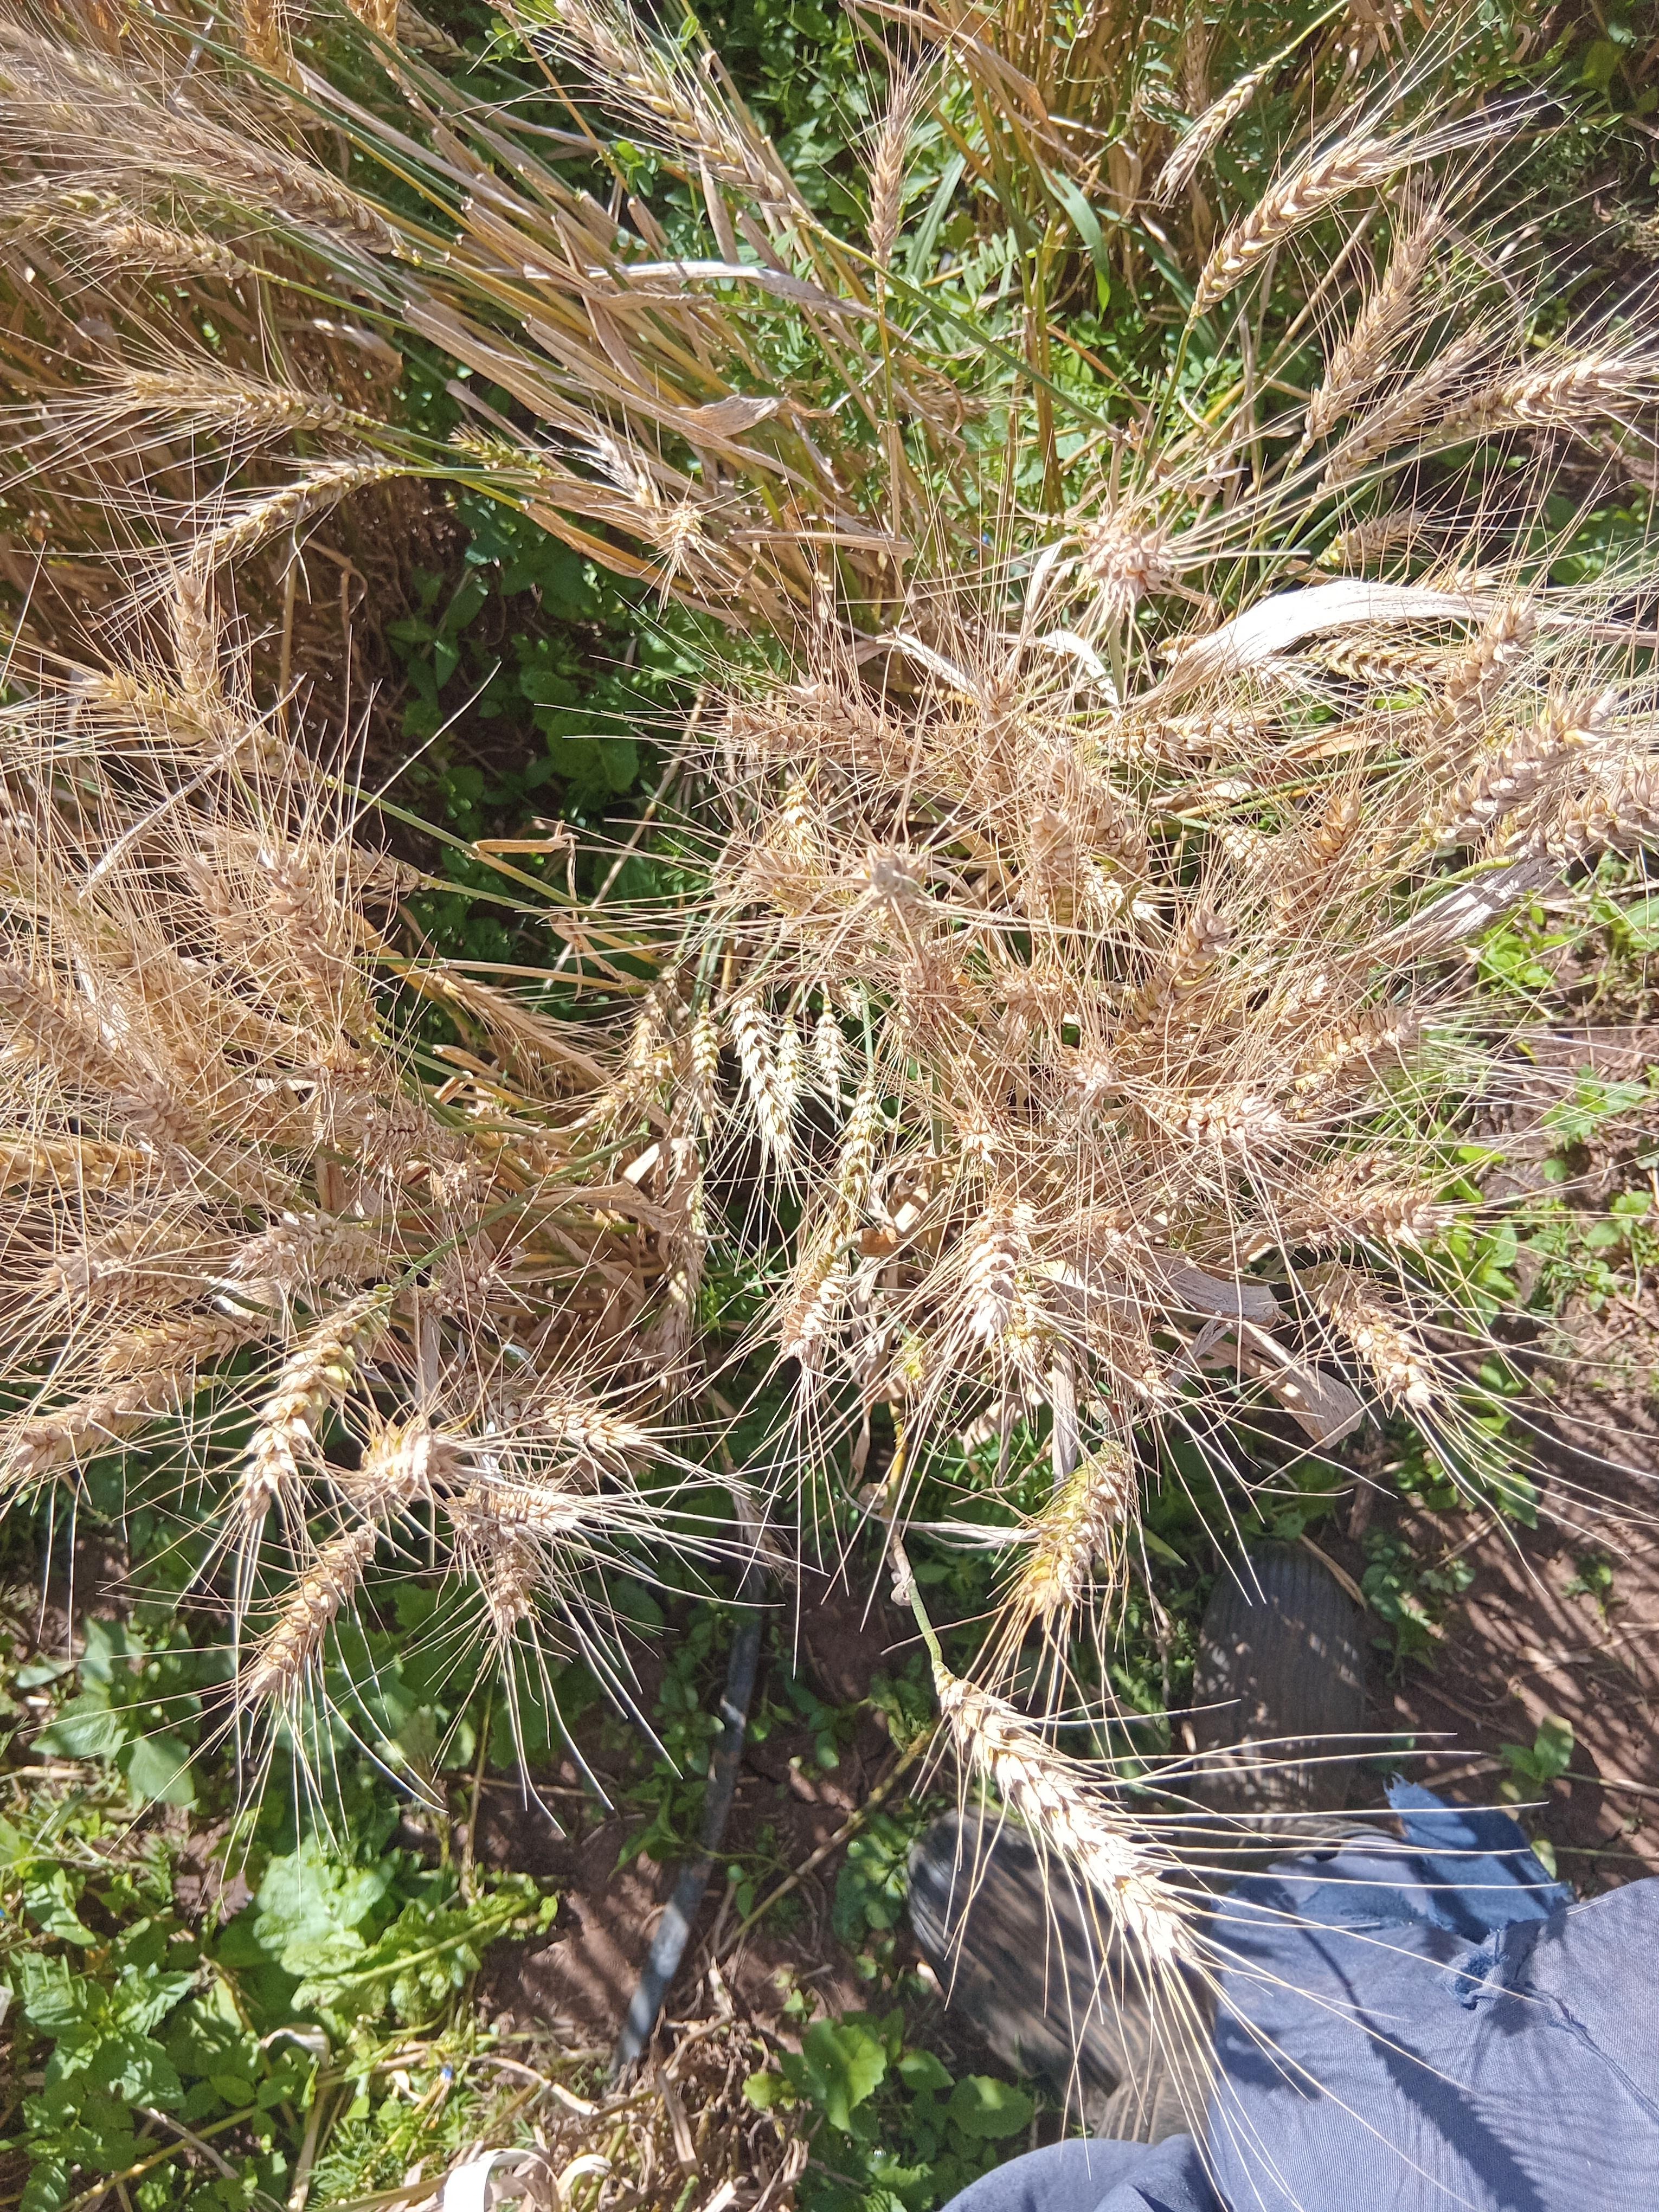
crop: wheat
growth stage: maturity
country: Kenya
